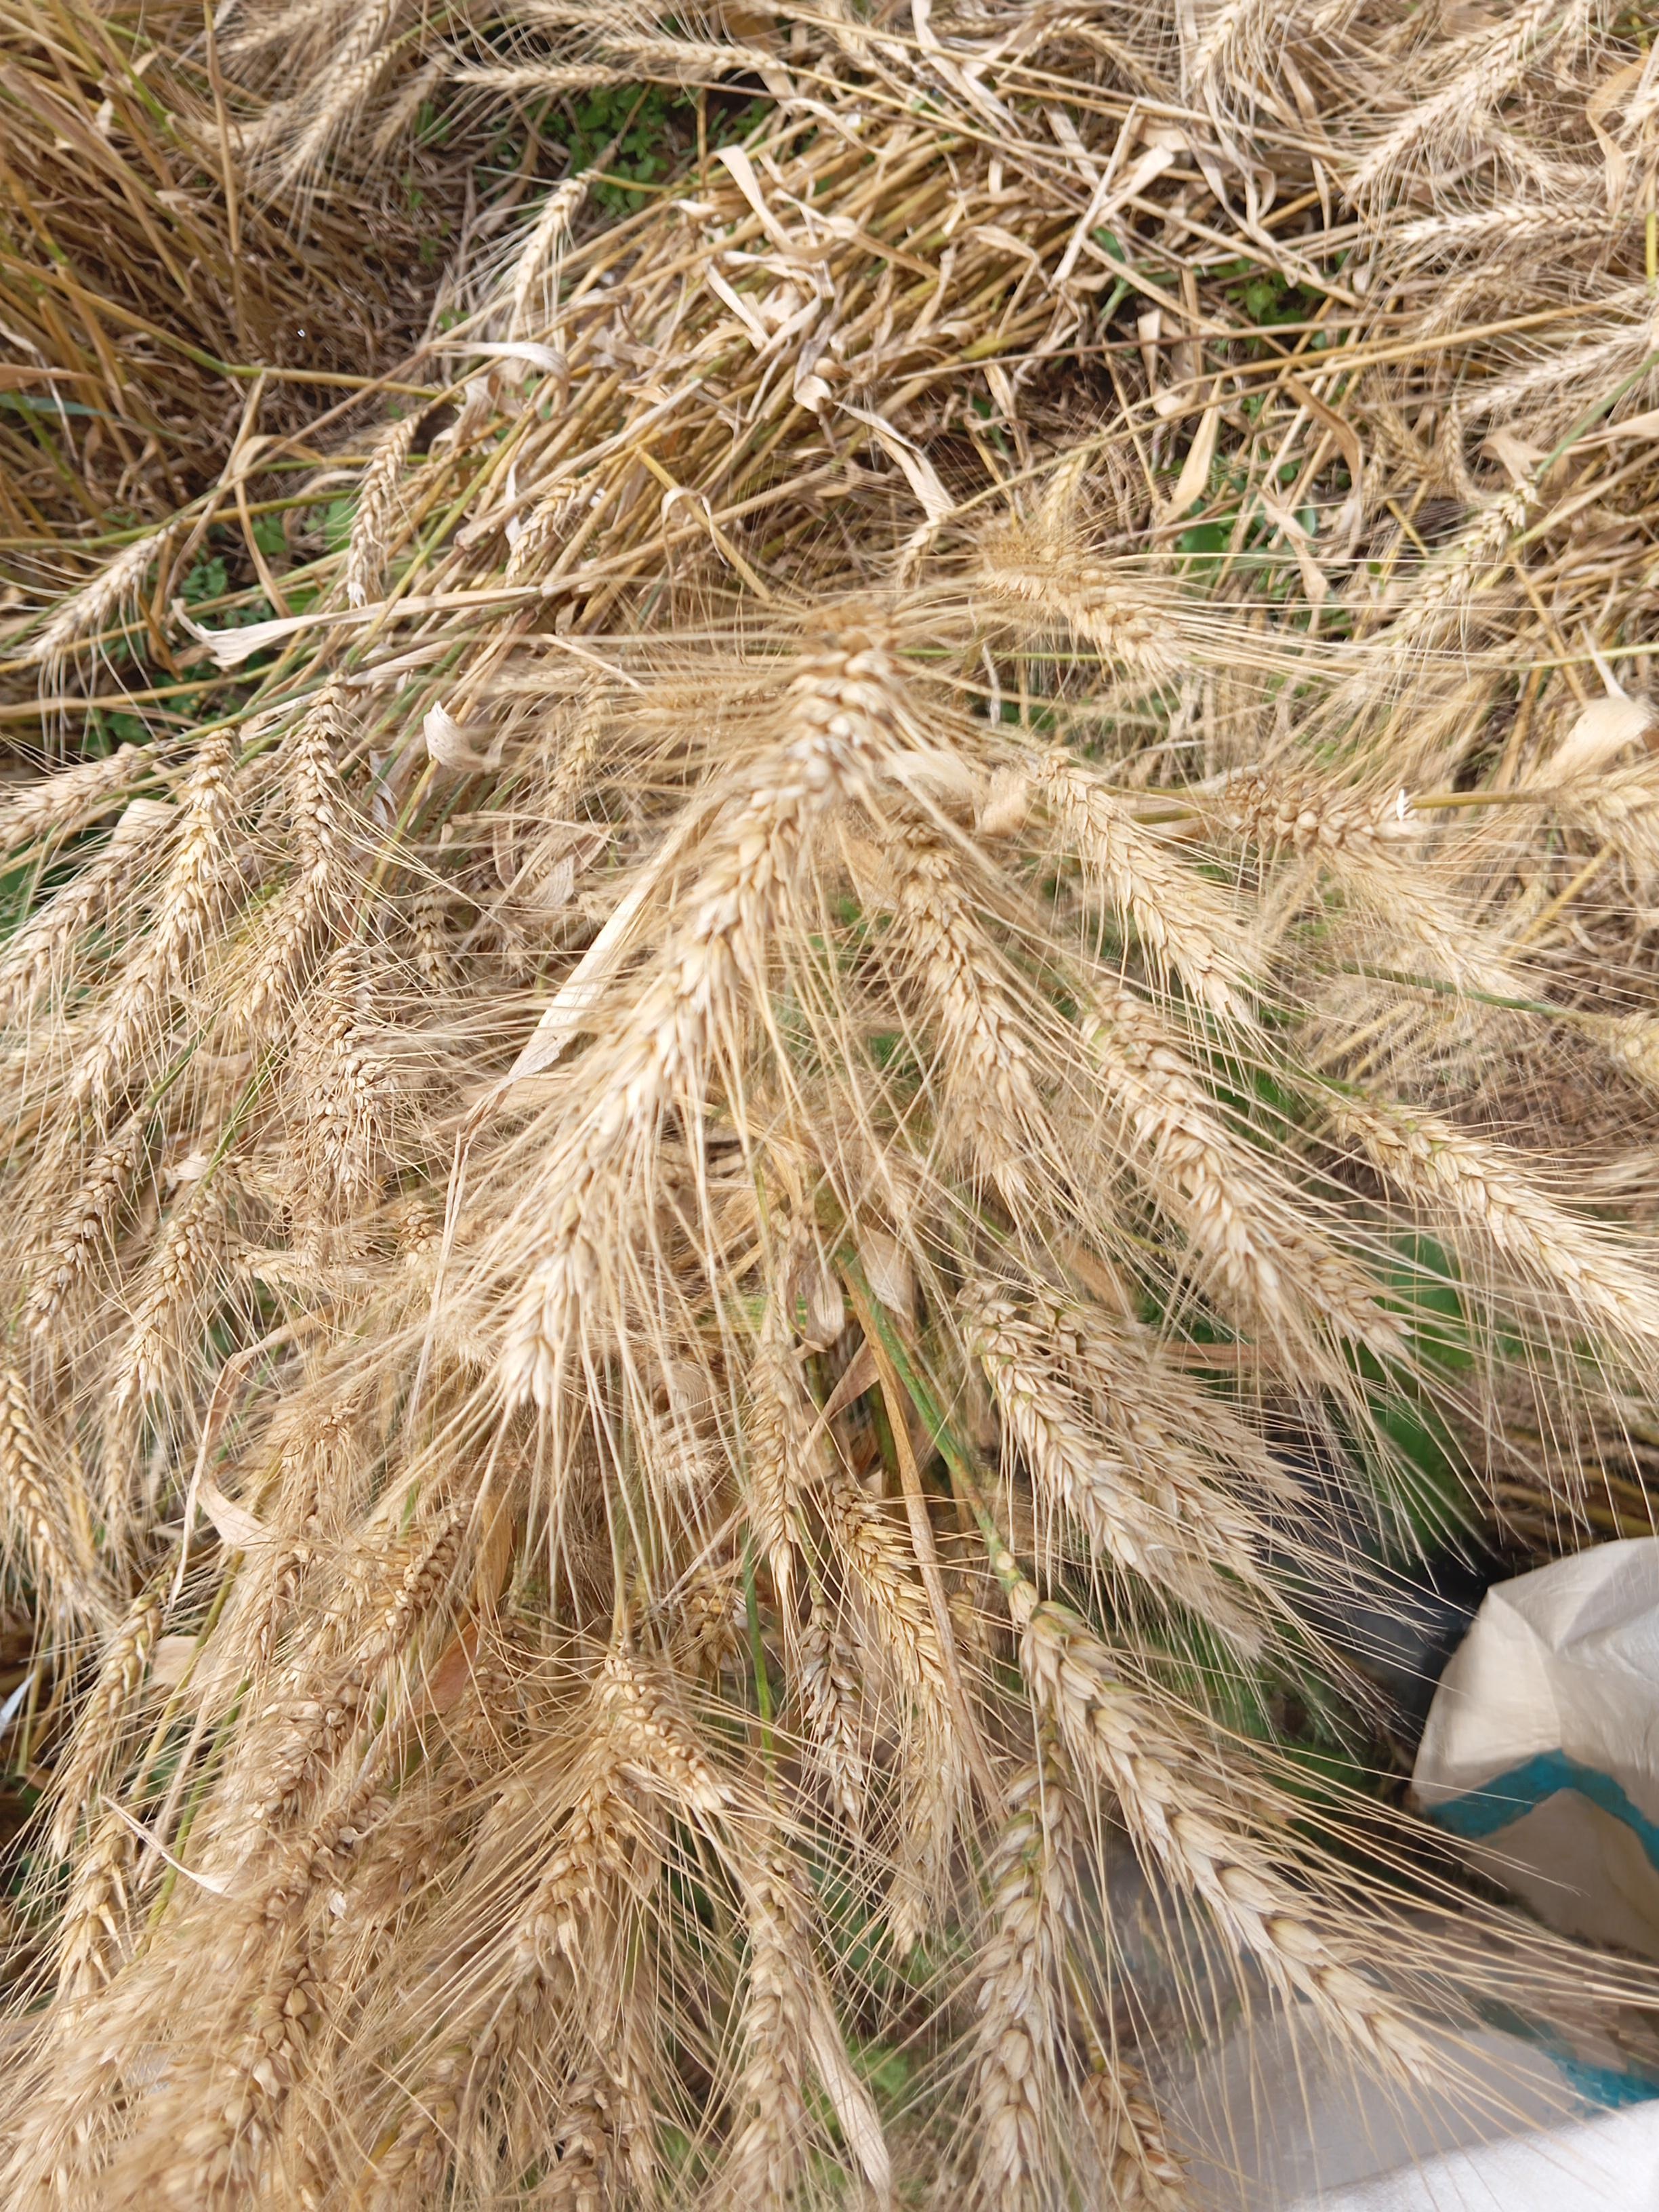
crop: wheat
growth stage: maturity
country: Kenya
